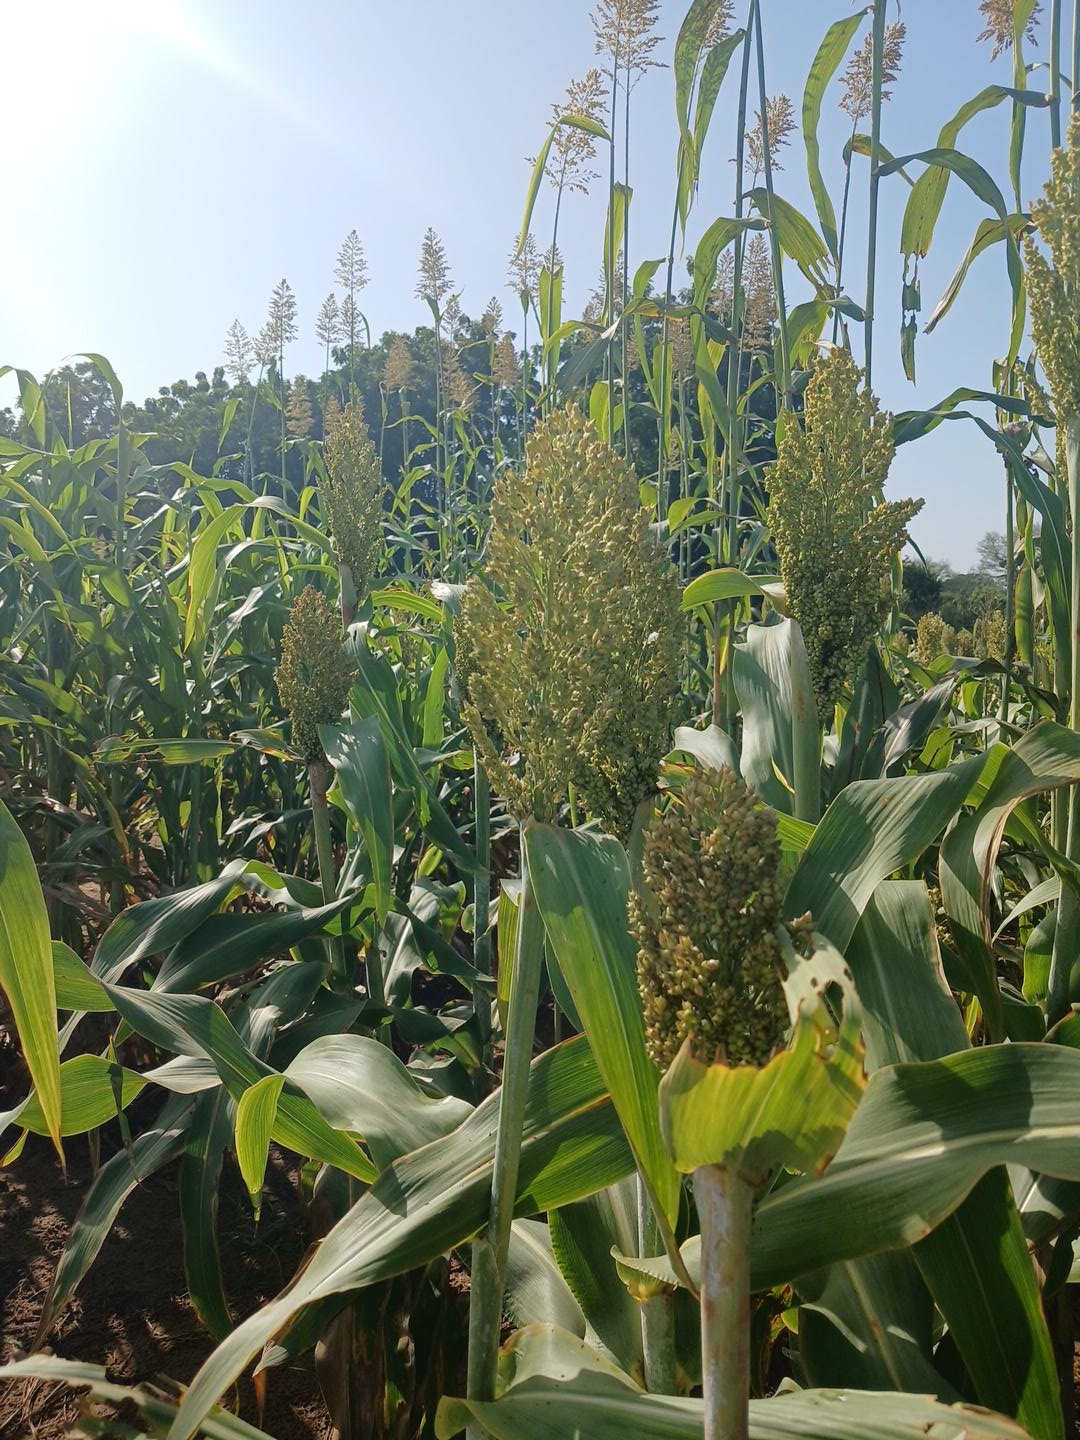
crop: sorghum
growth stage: filling grain
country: Senegal
